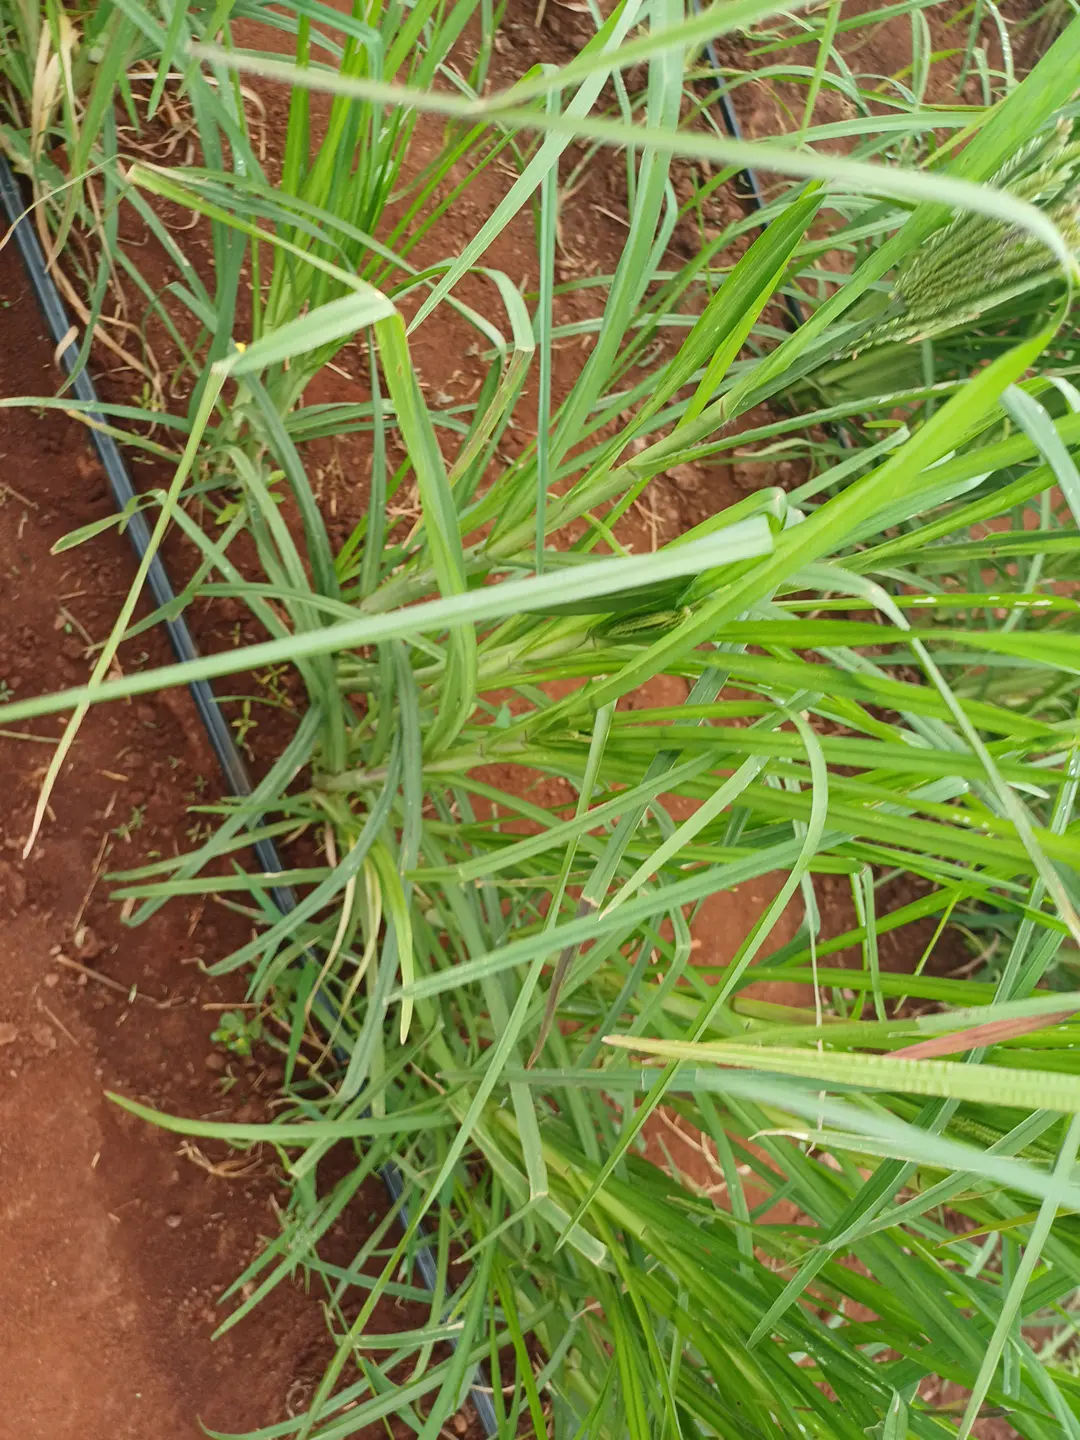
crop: finger millet
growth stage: vegetative
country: Kenya
